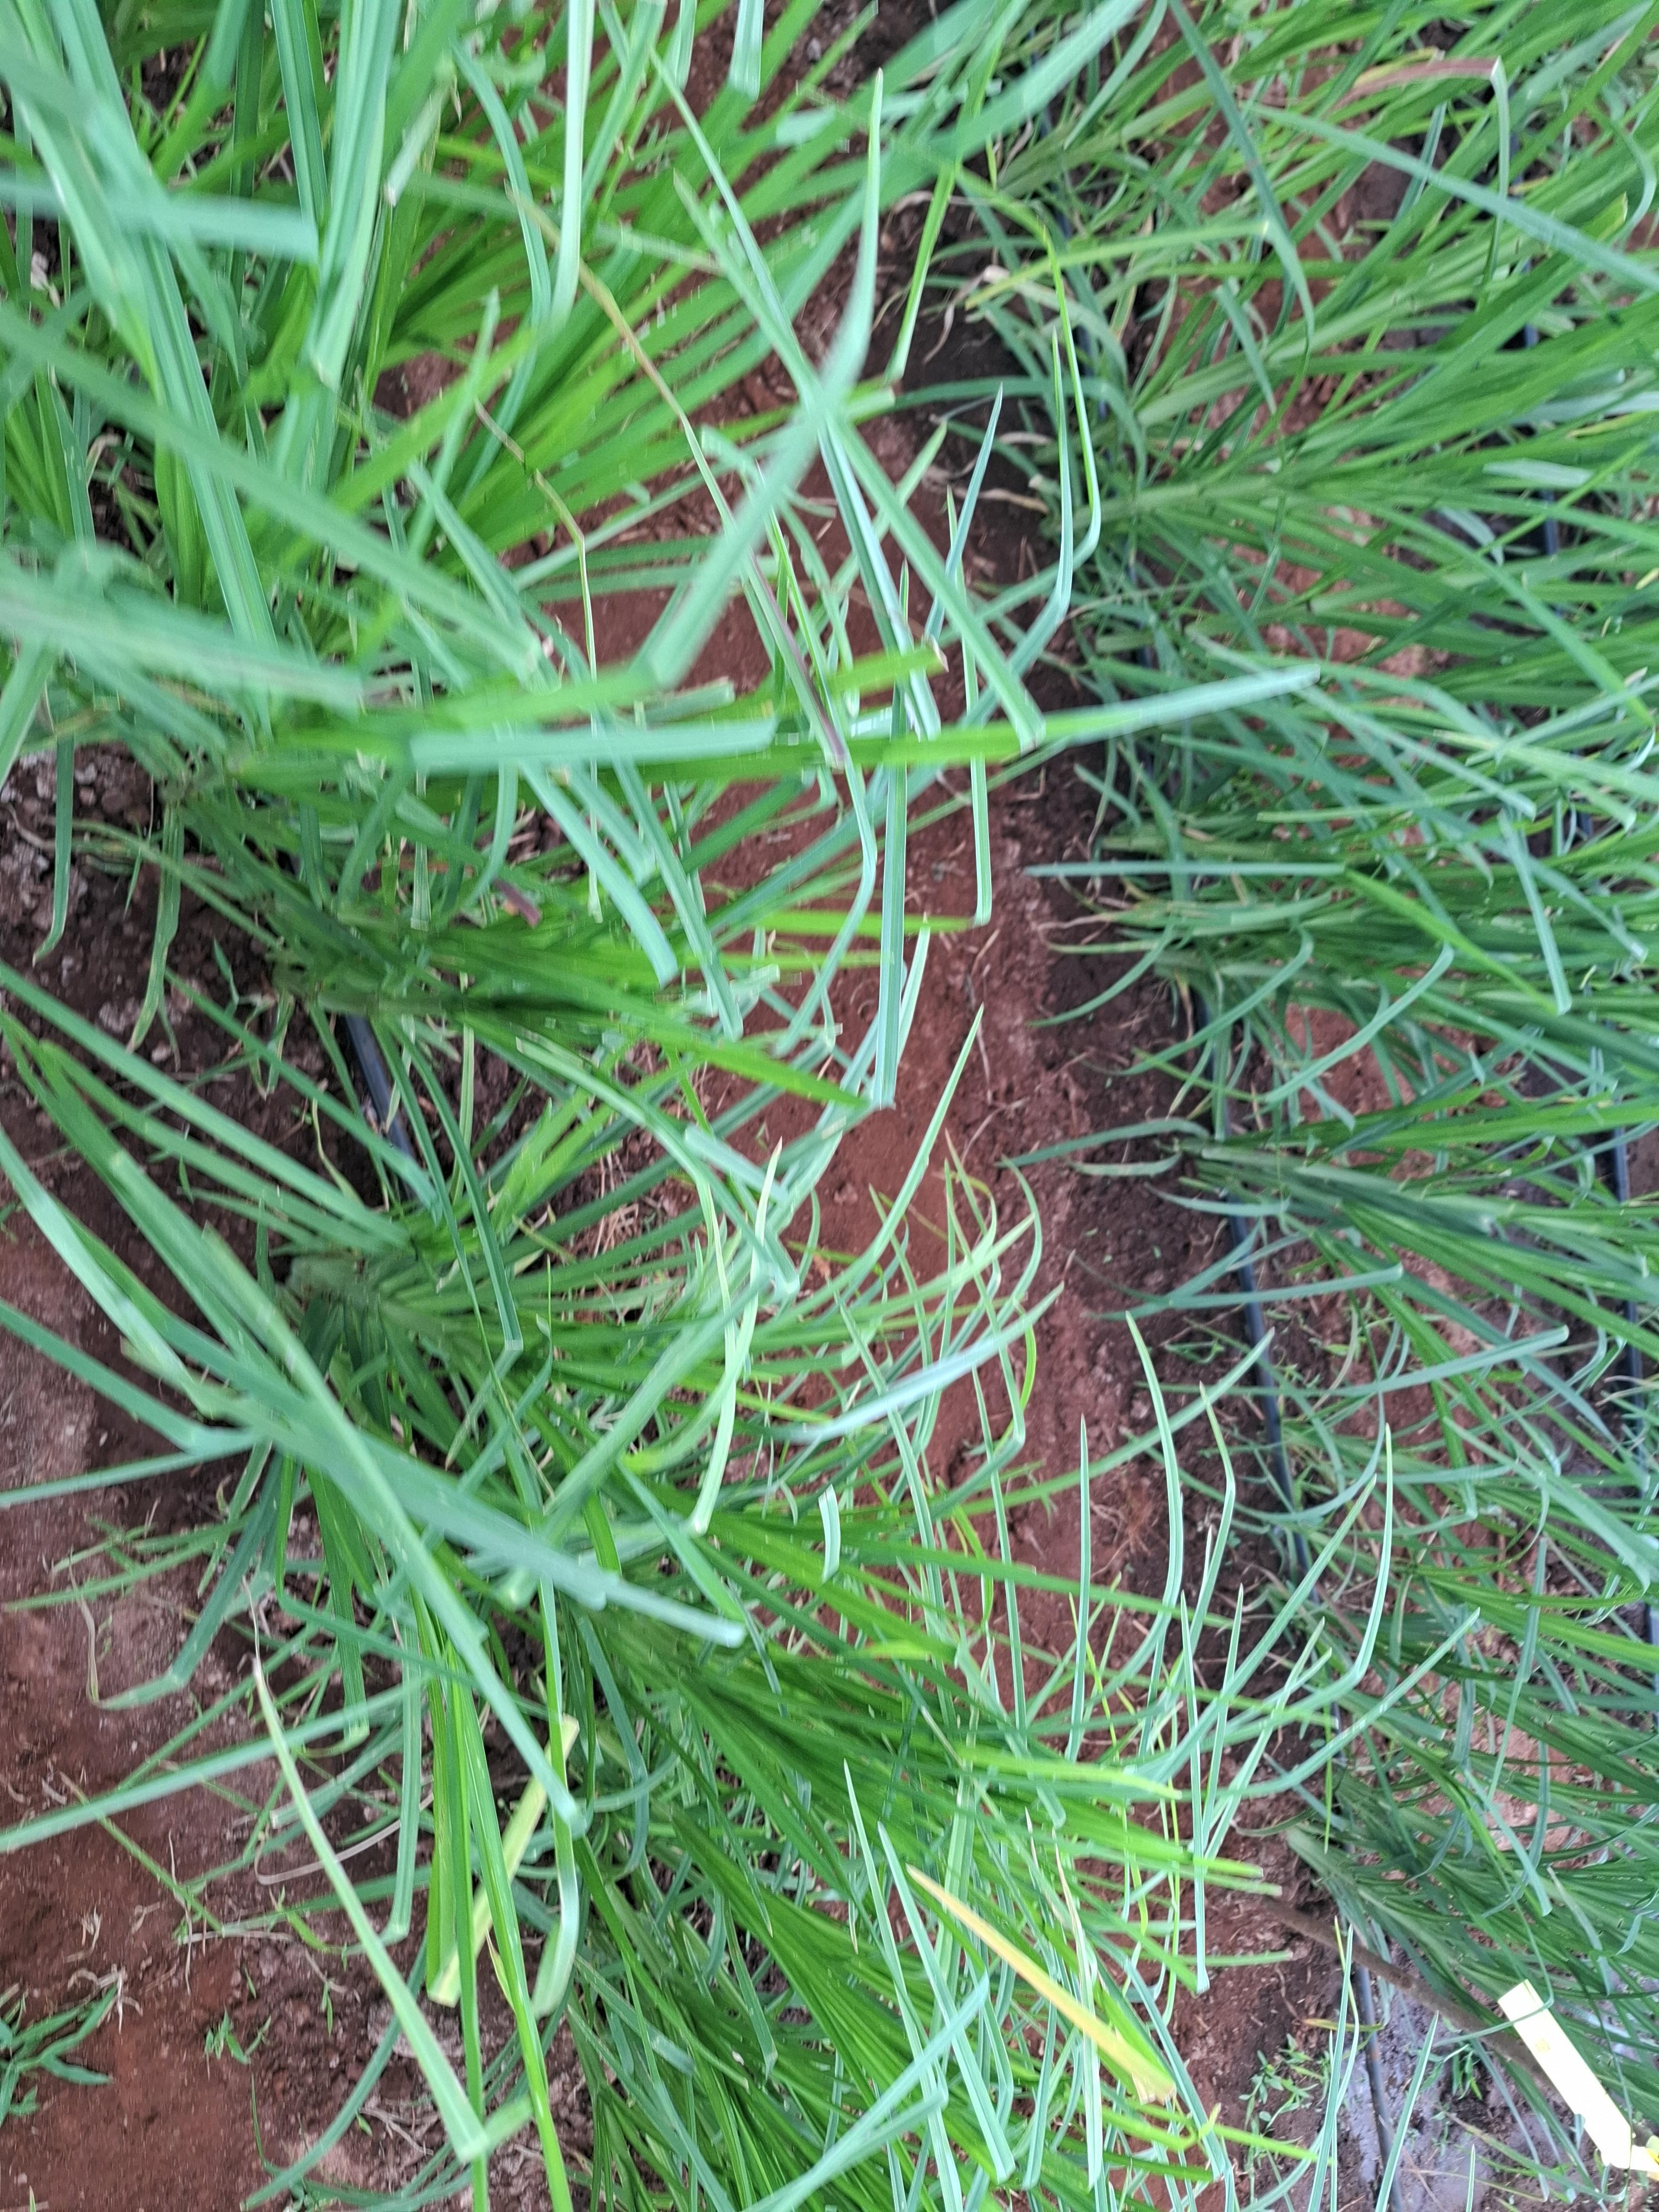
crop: finger millet
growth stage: vegetative
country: Kenya
